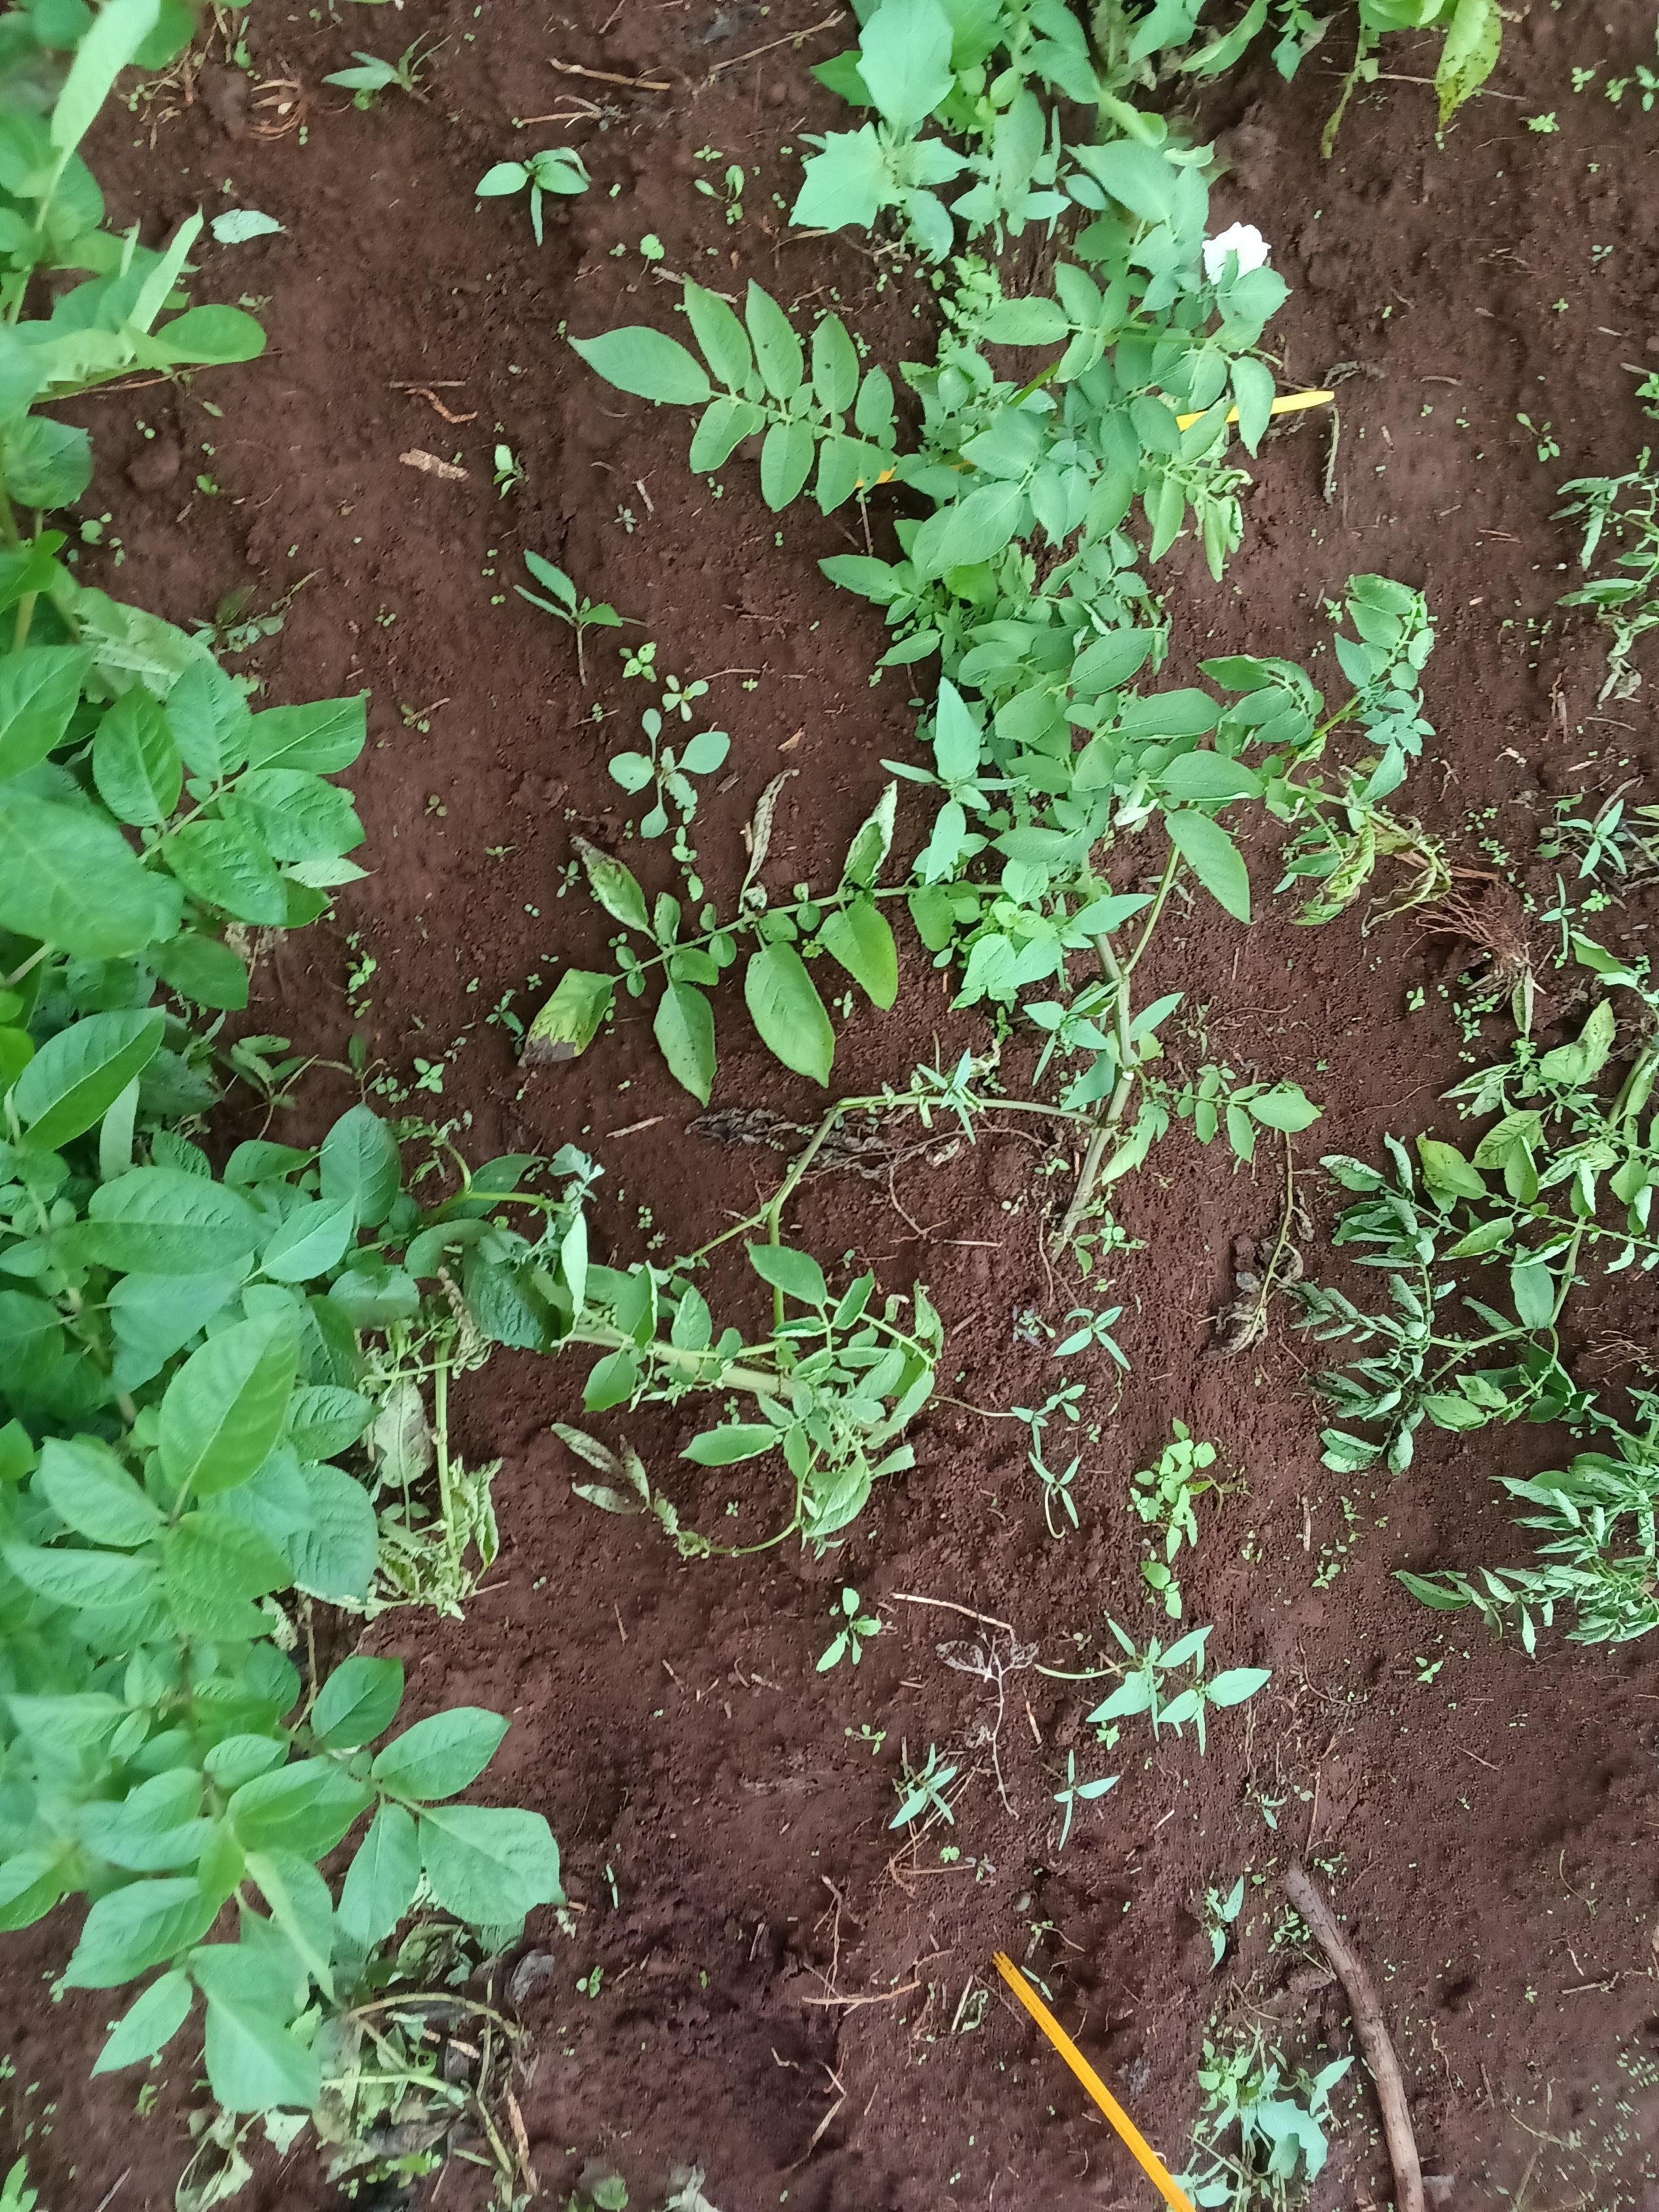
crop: potato
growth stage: flowering
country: Kenya
